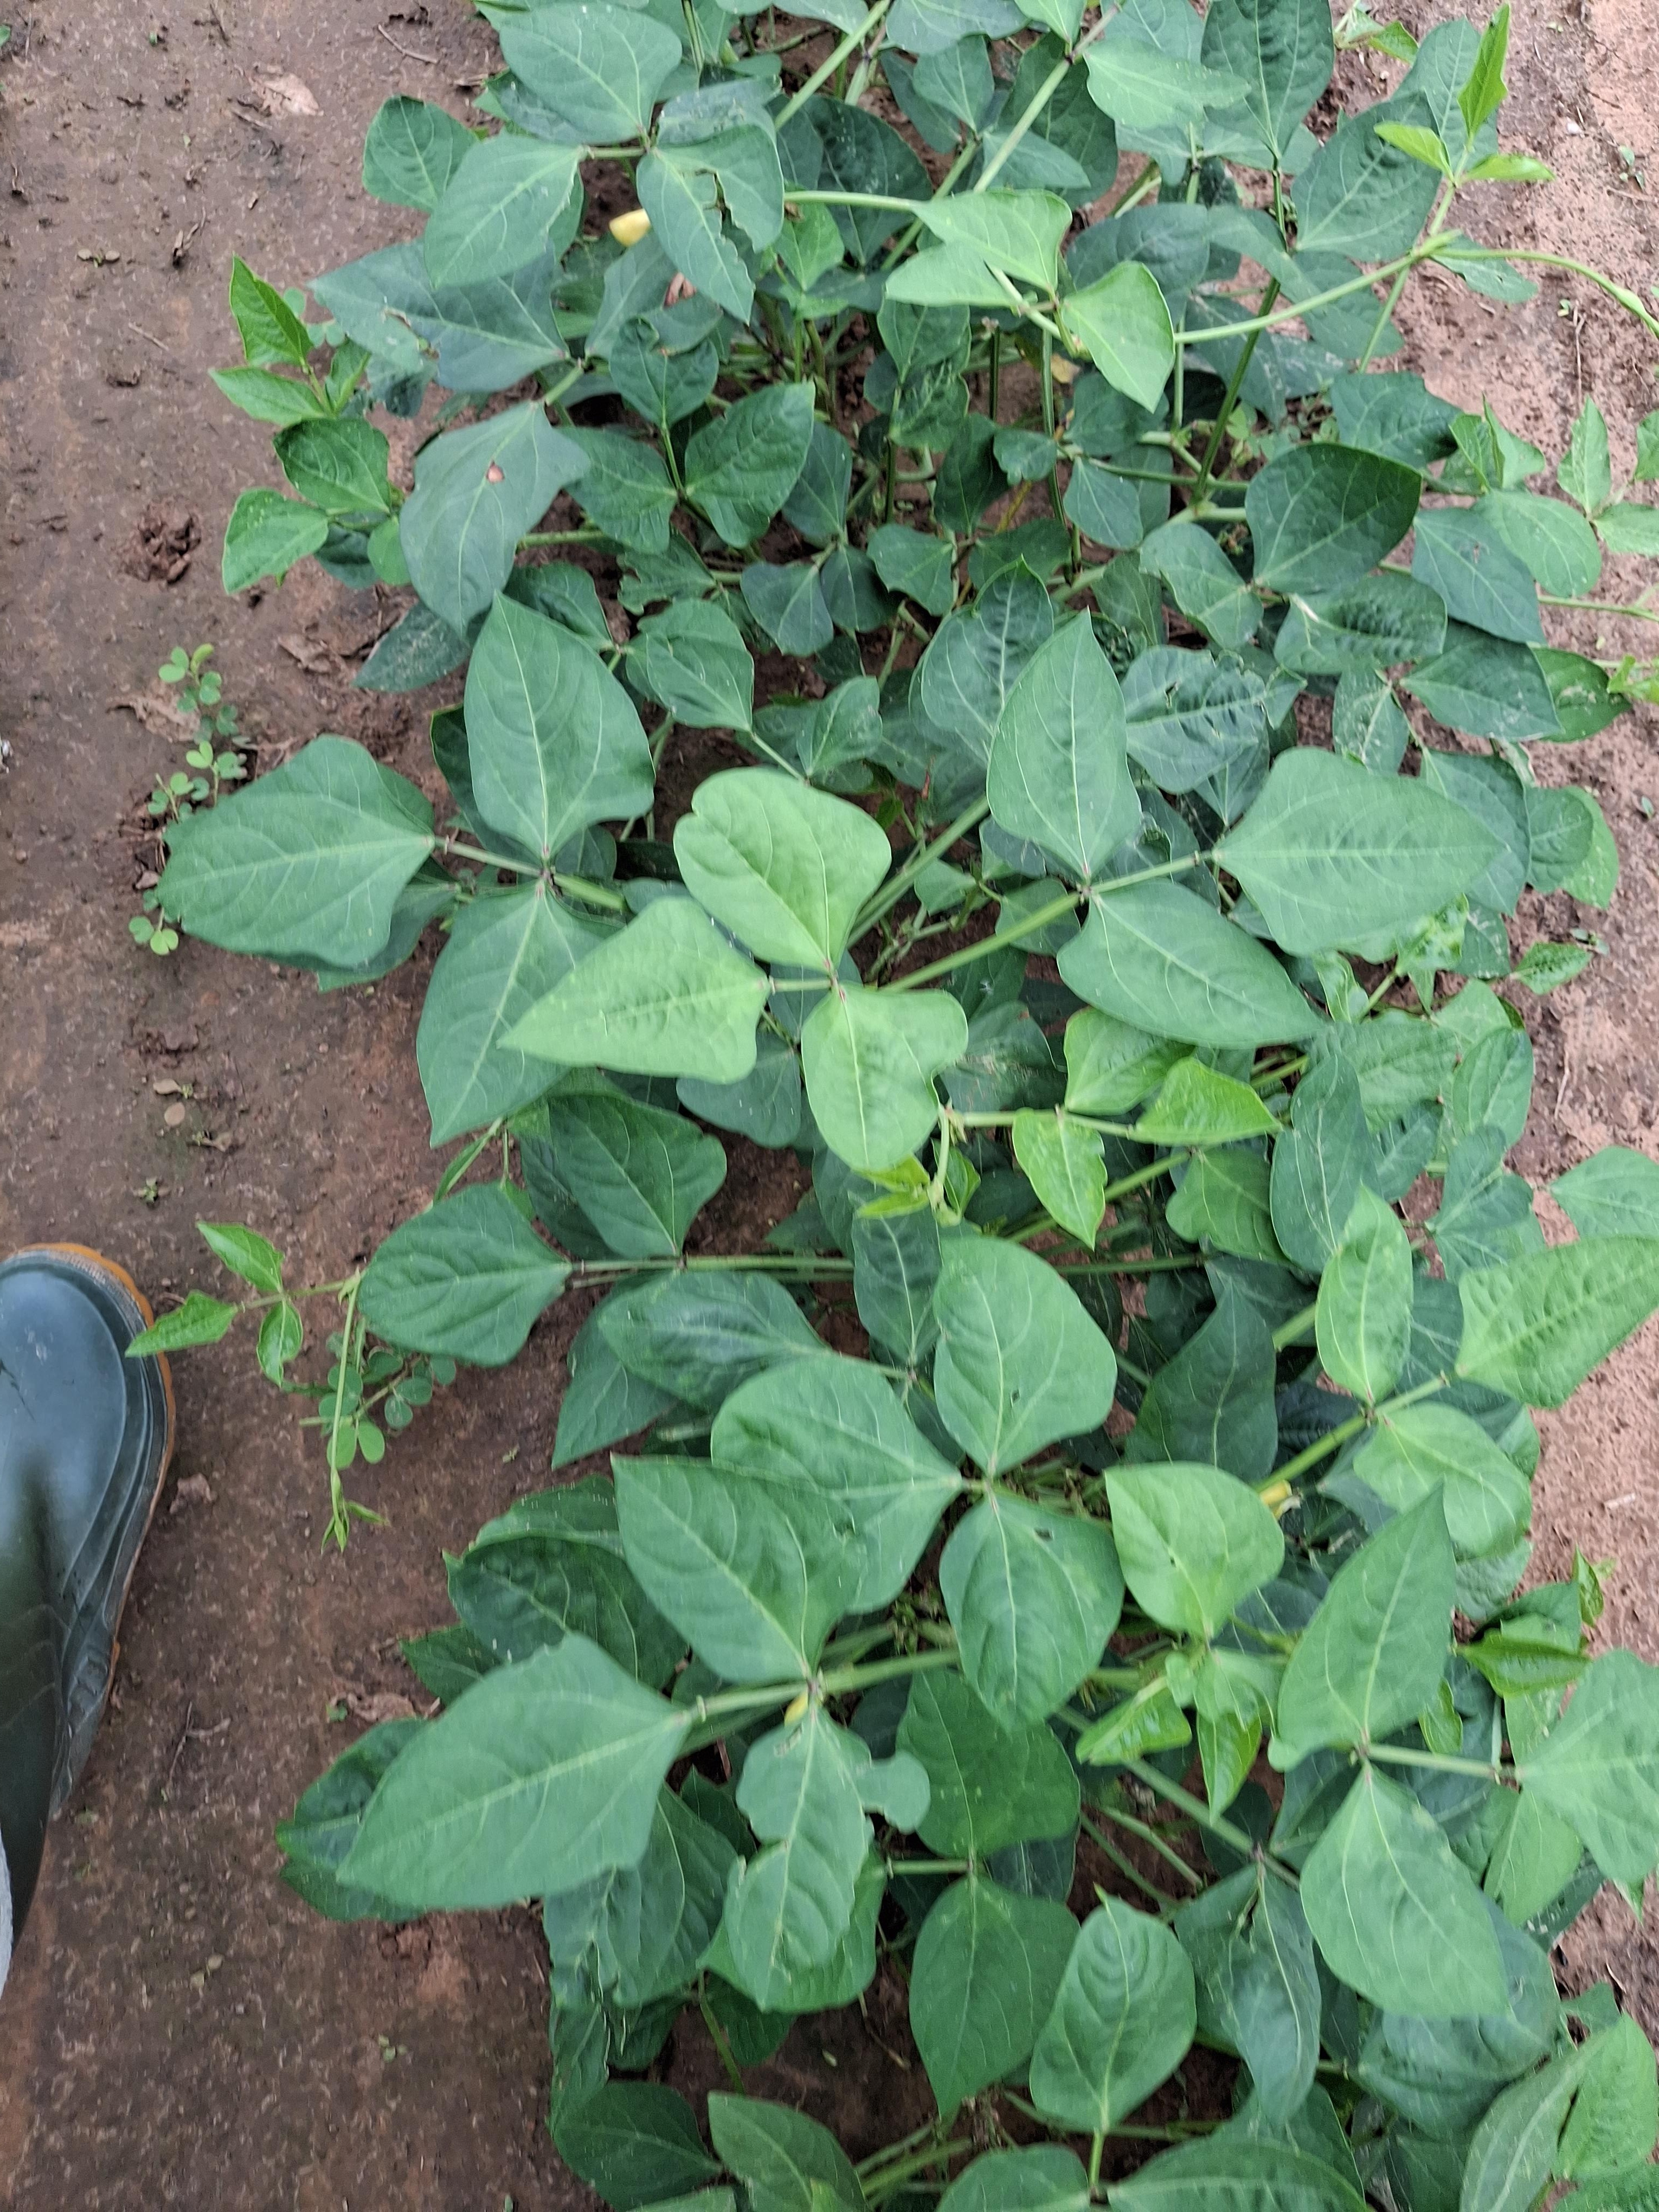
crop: cowpea
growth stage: flowering
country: Nigeria
